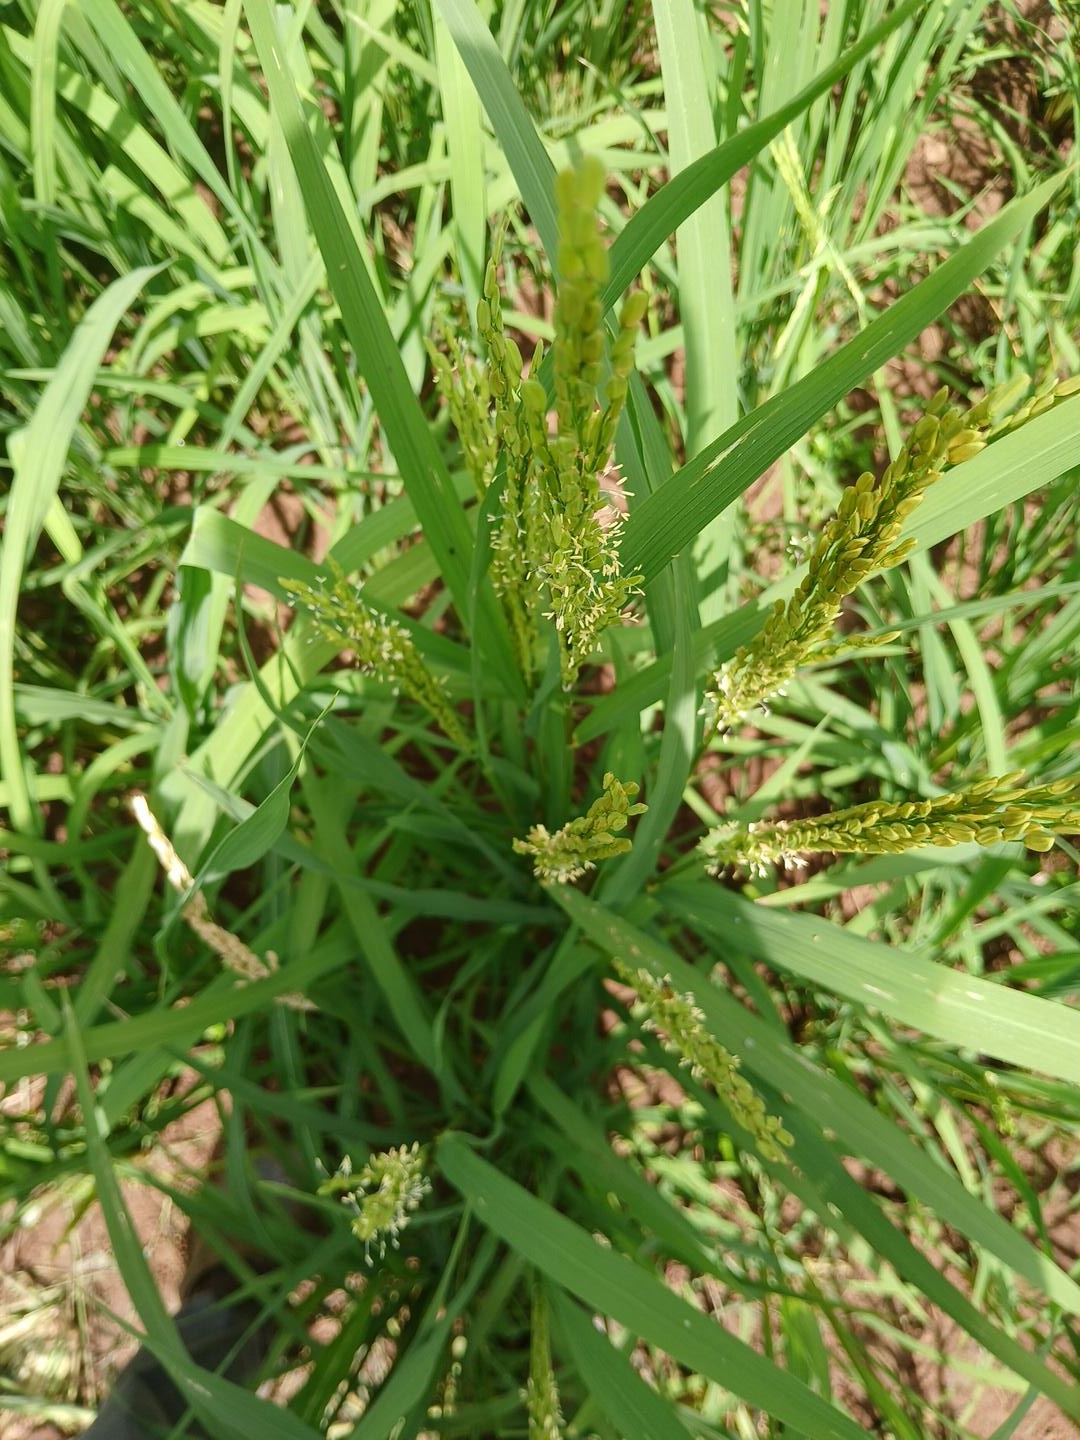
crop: rice
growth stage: flowering
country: Côte d'Ivoire
